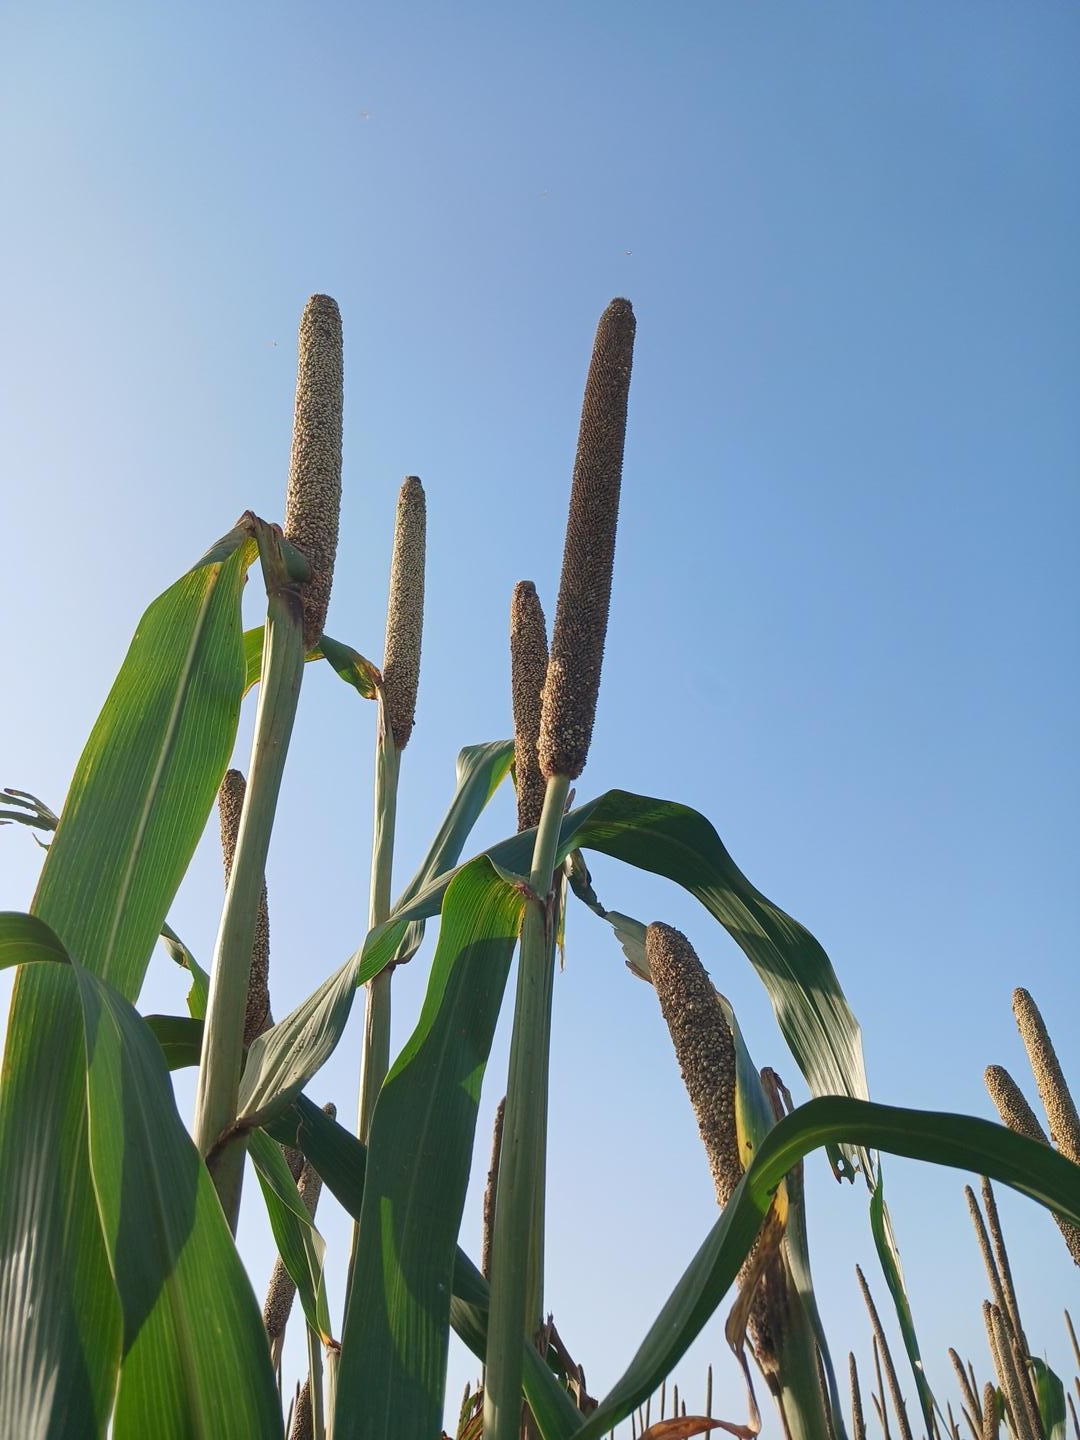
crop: pearl millet
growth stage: maturity
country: Senegal
